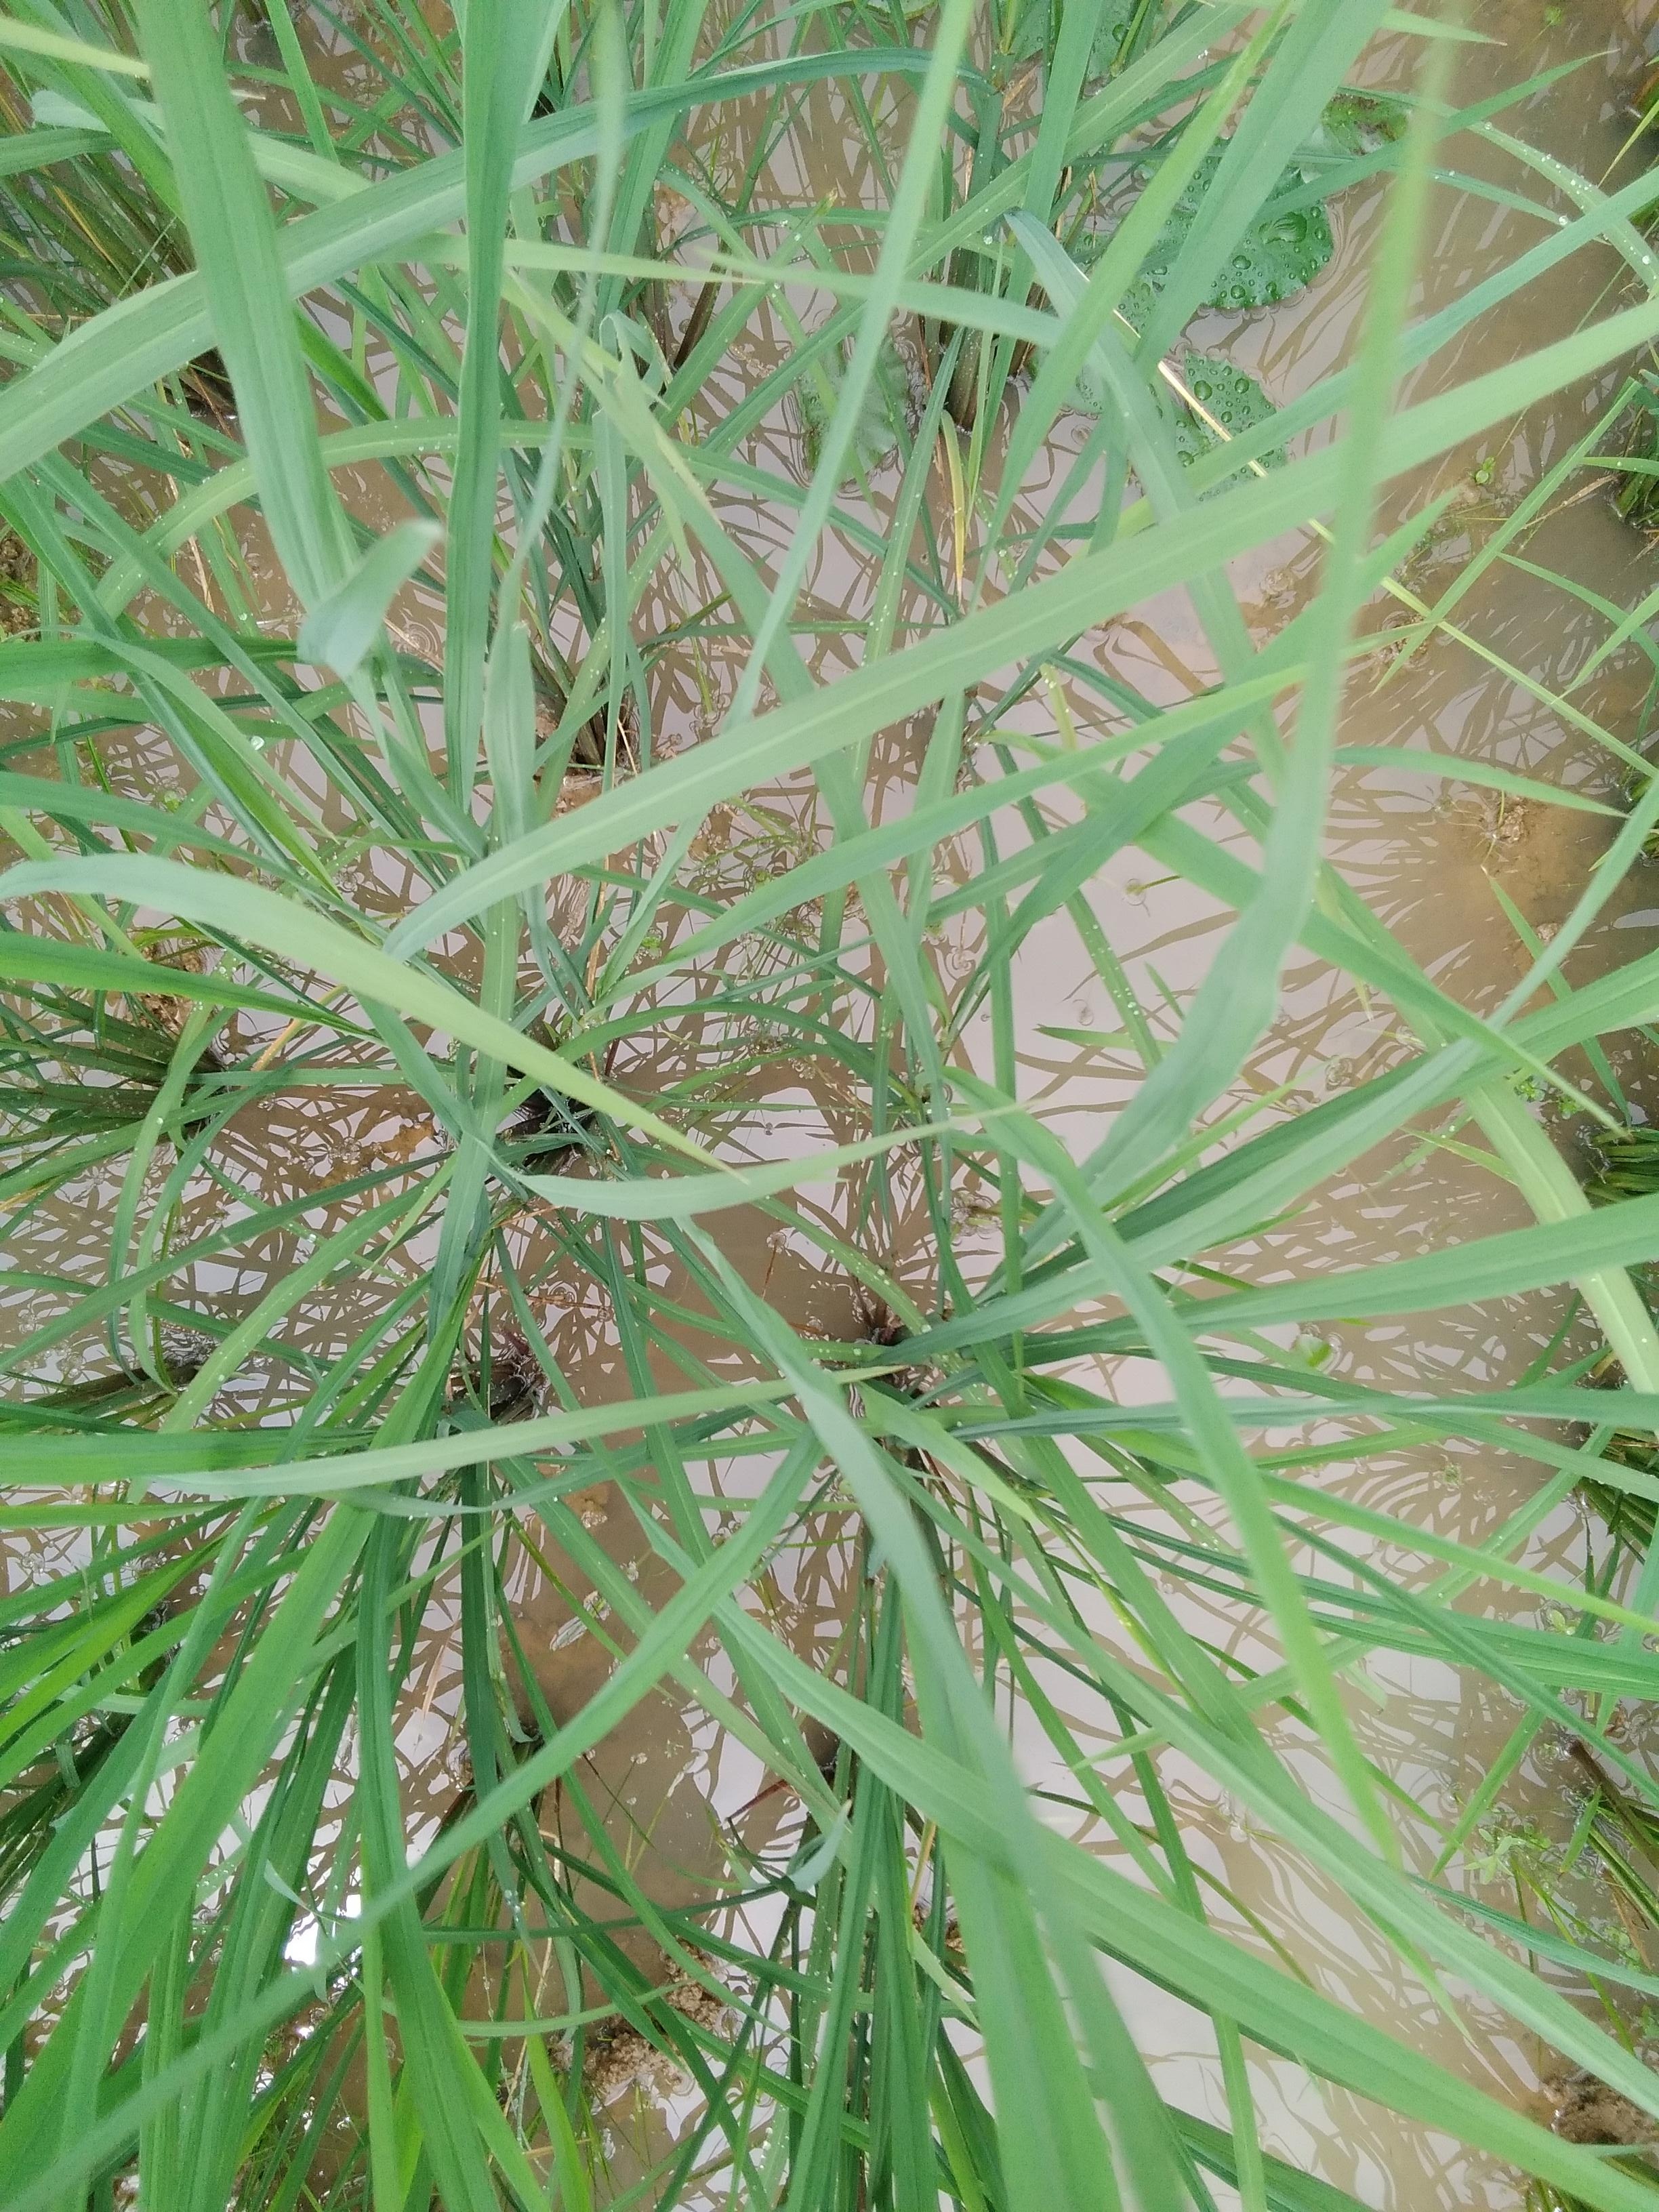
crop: rice
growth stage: vegetative
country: Nigeria
